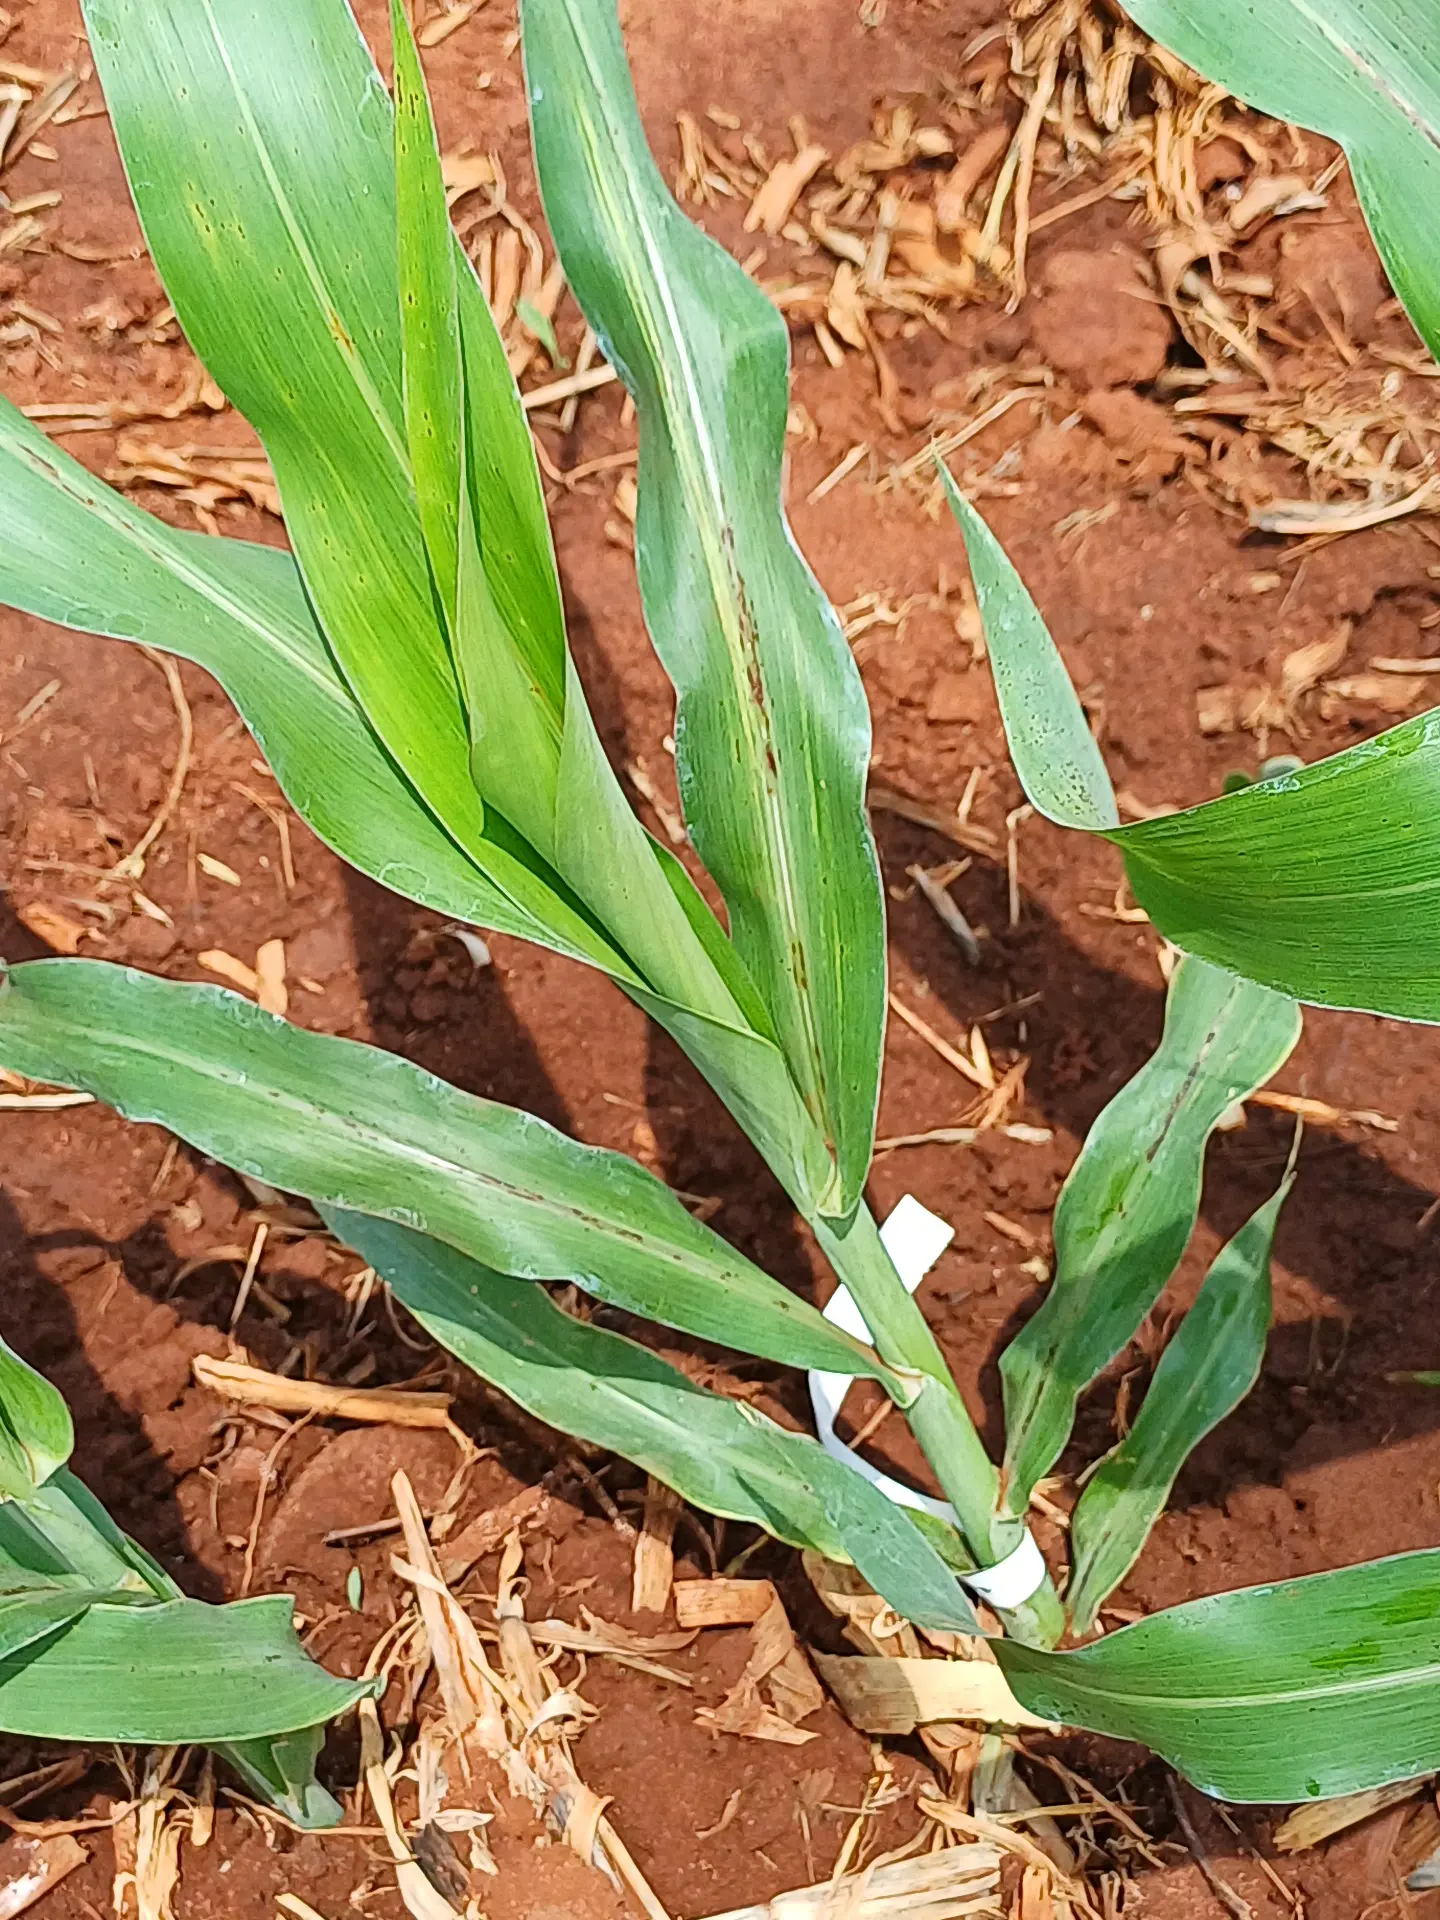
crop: sorghum
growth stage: vegetative
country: Kenya
